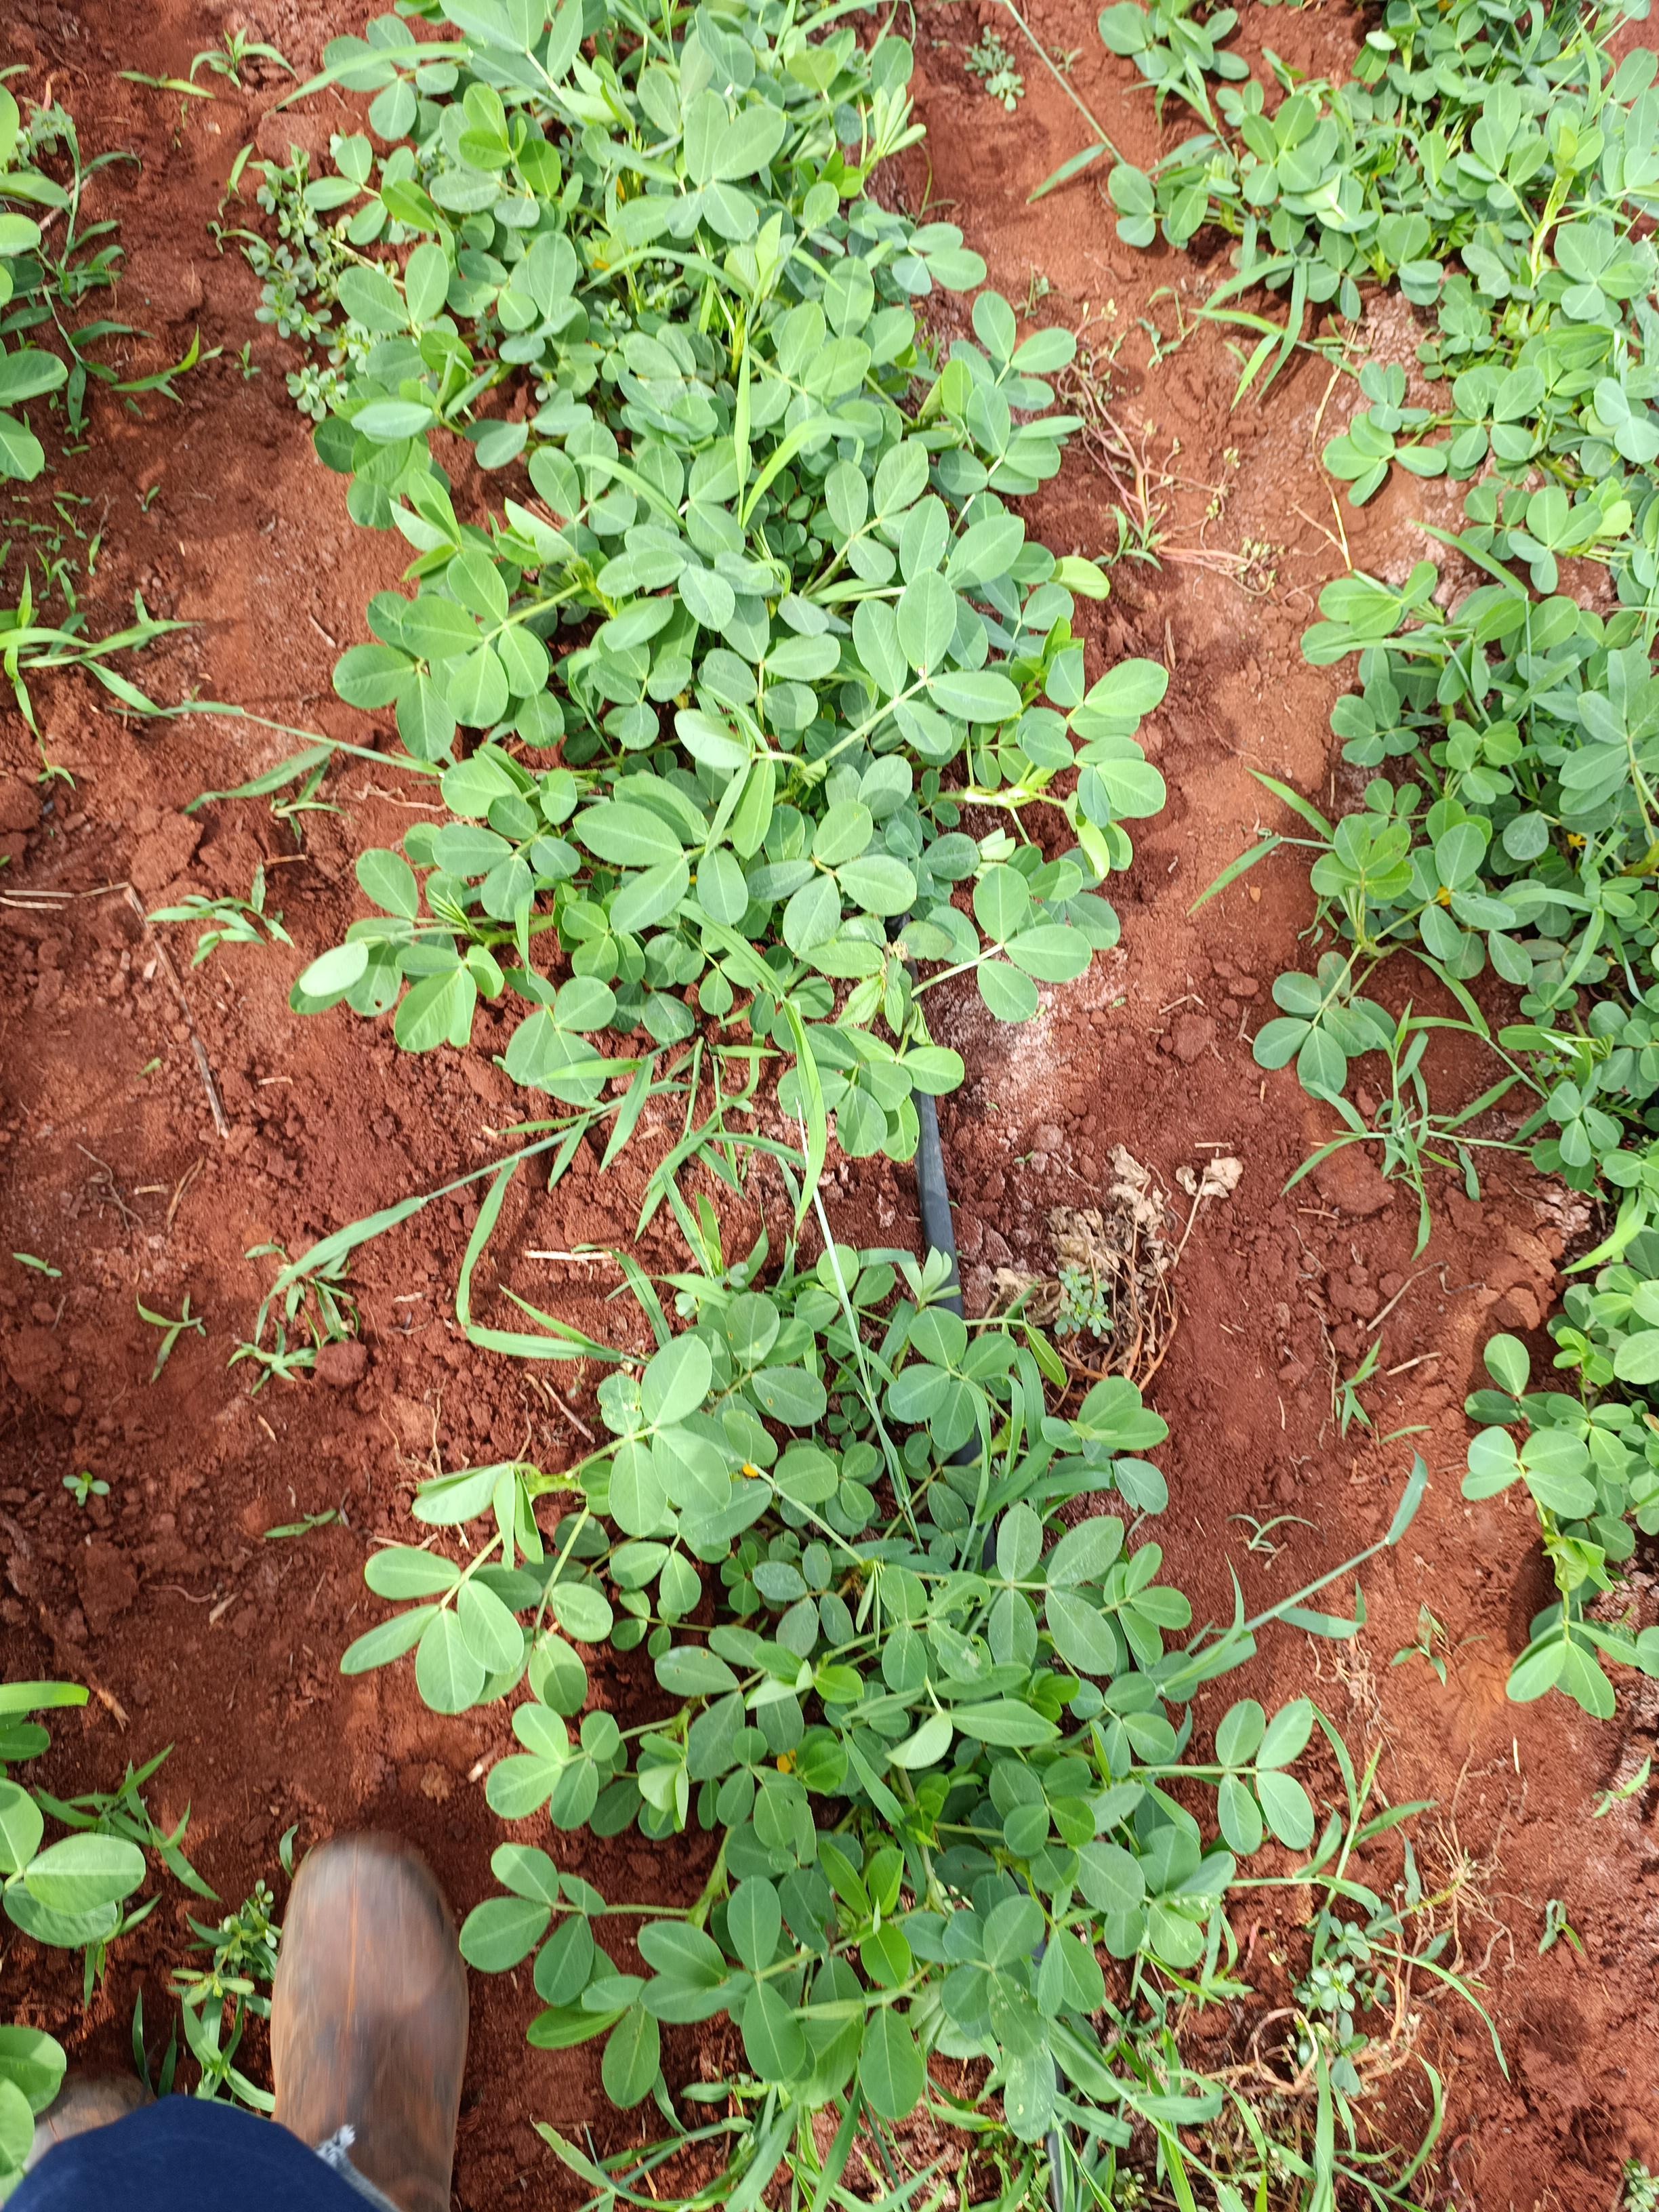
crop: groundnut
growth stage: flowering
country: Kenya
